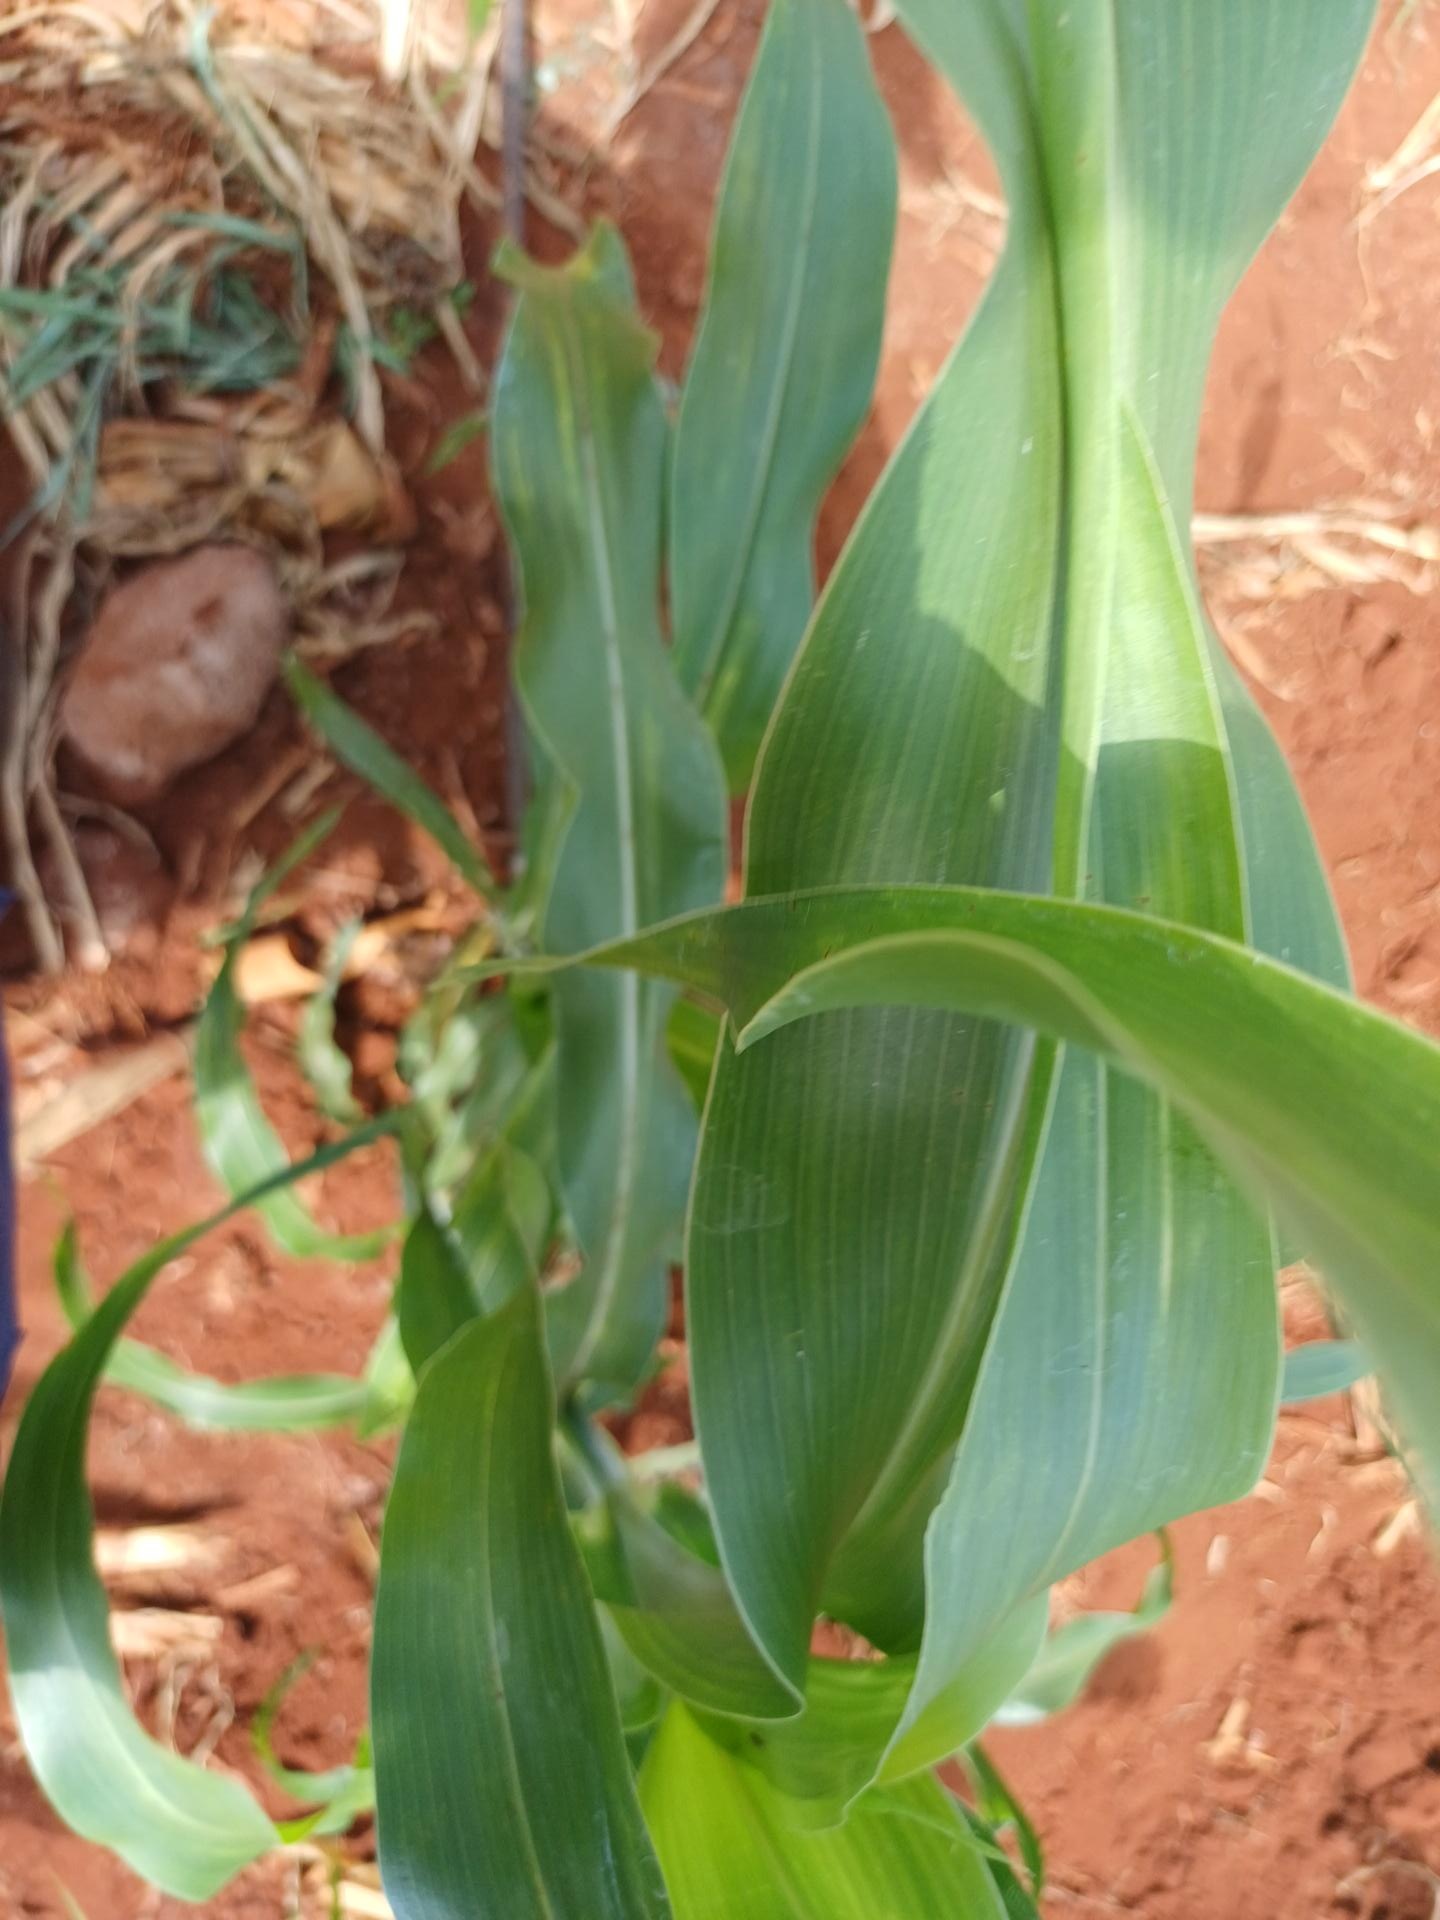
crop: sorghum
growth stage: vegetative
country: Kenya
